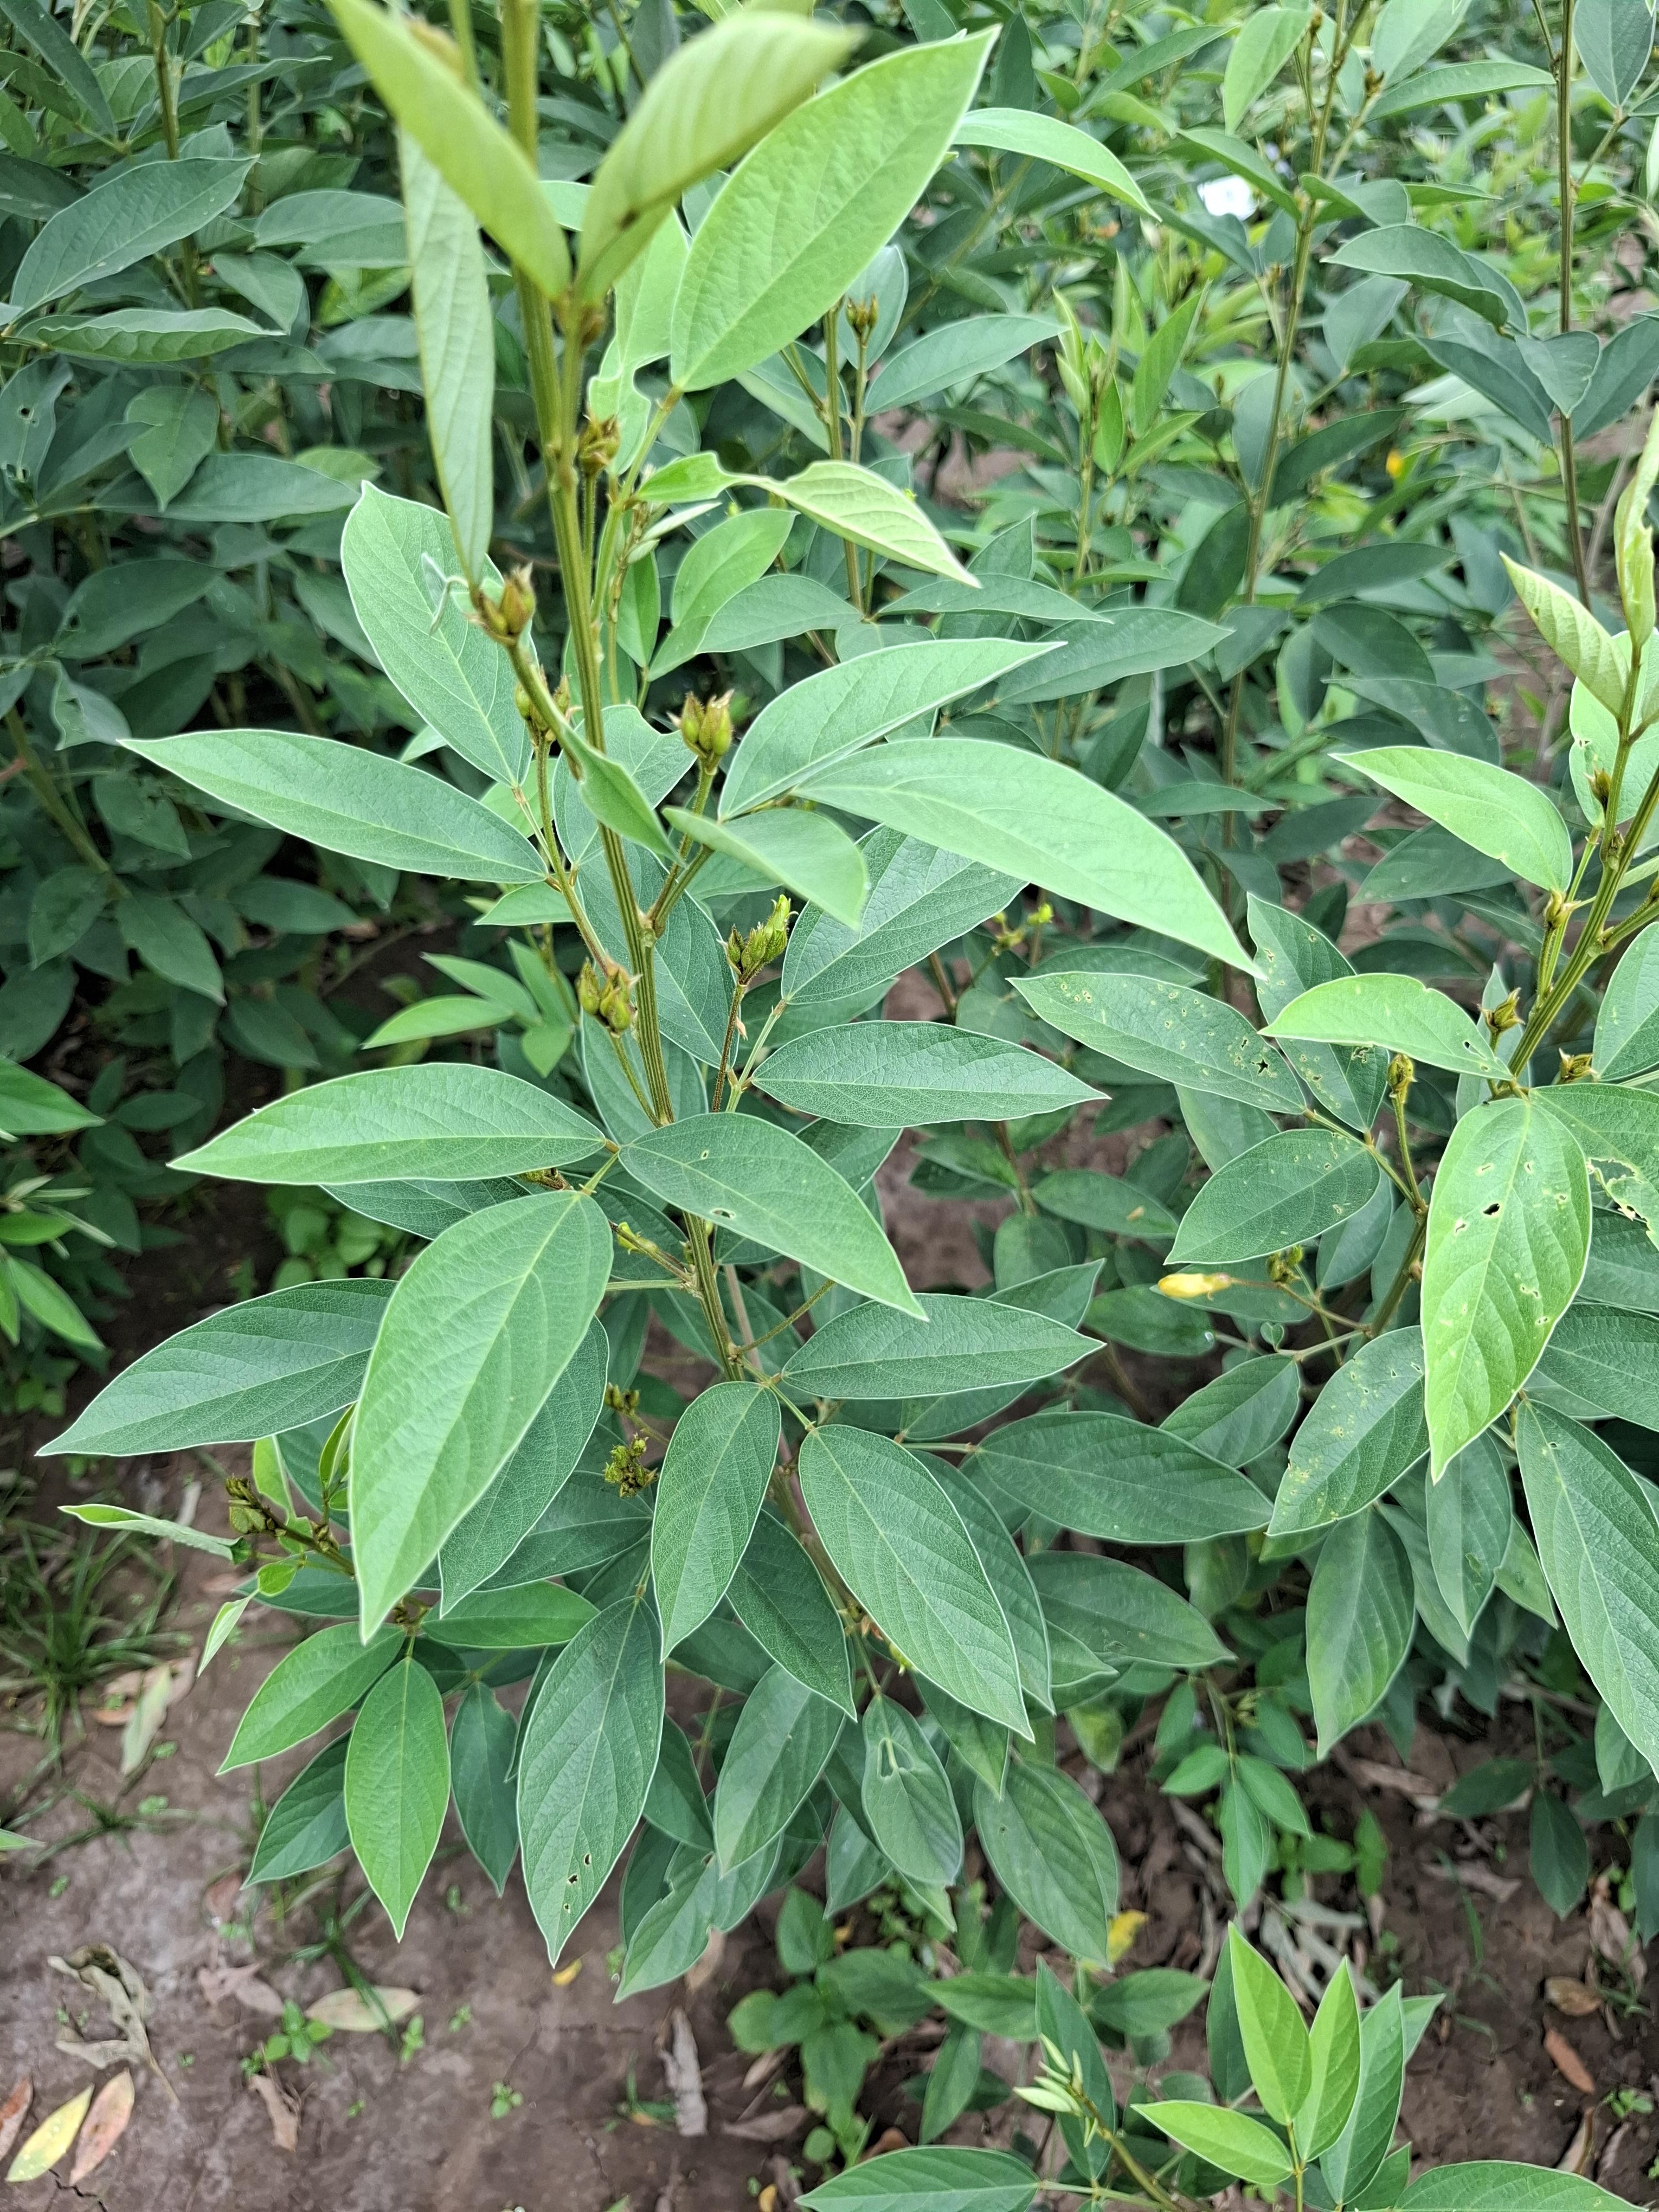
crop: sweet potato
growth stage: vegetative
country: Tanzania
